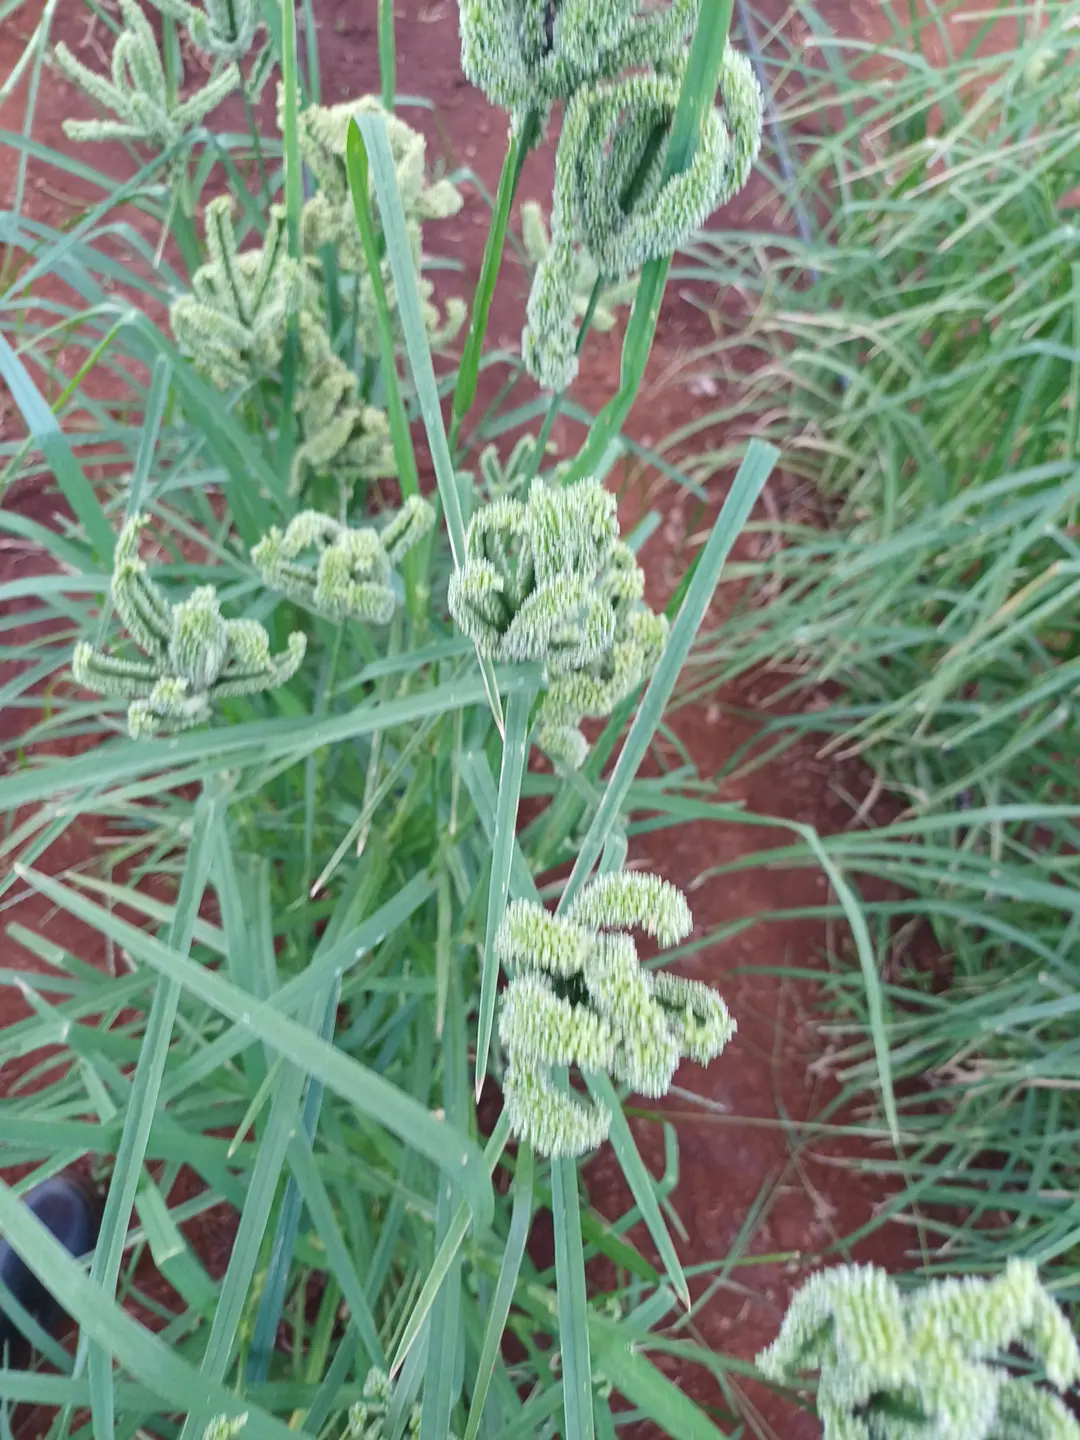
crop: finger millet
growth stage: filling grain
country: Kenya
